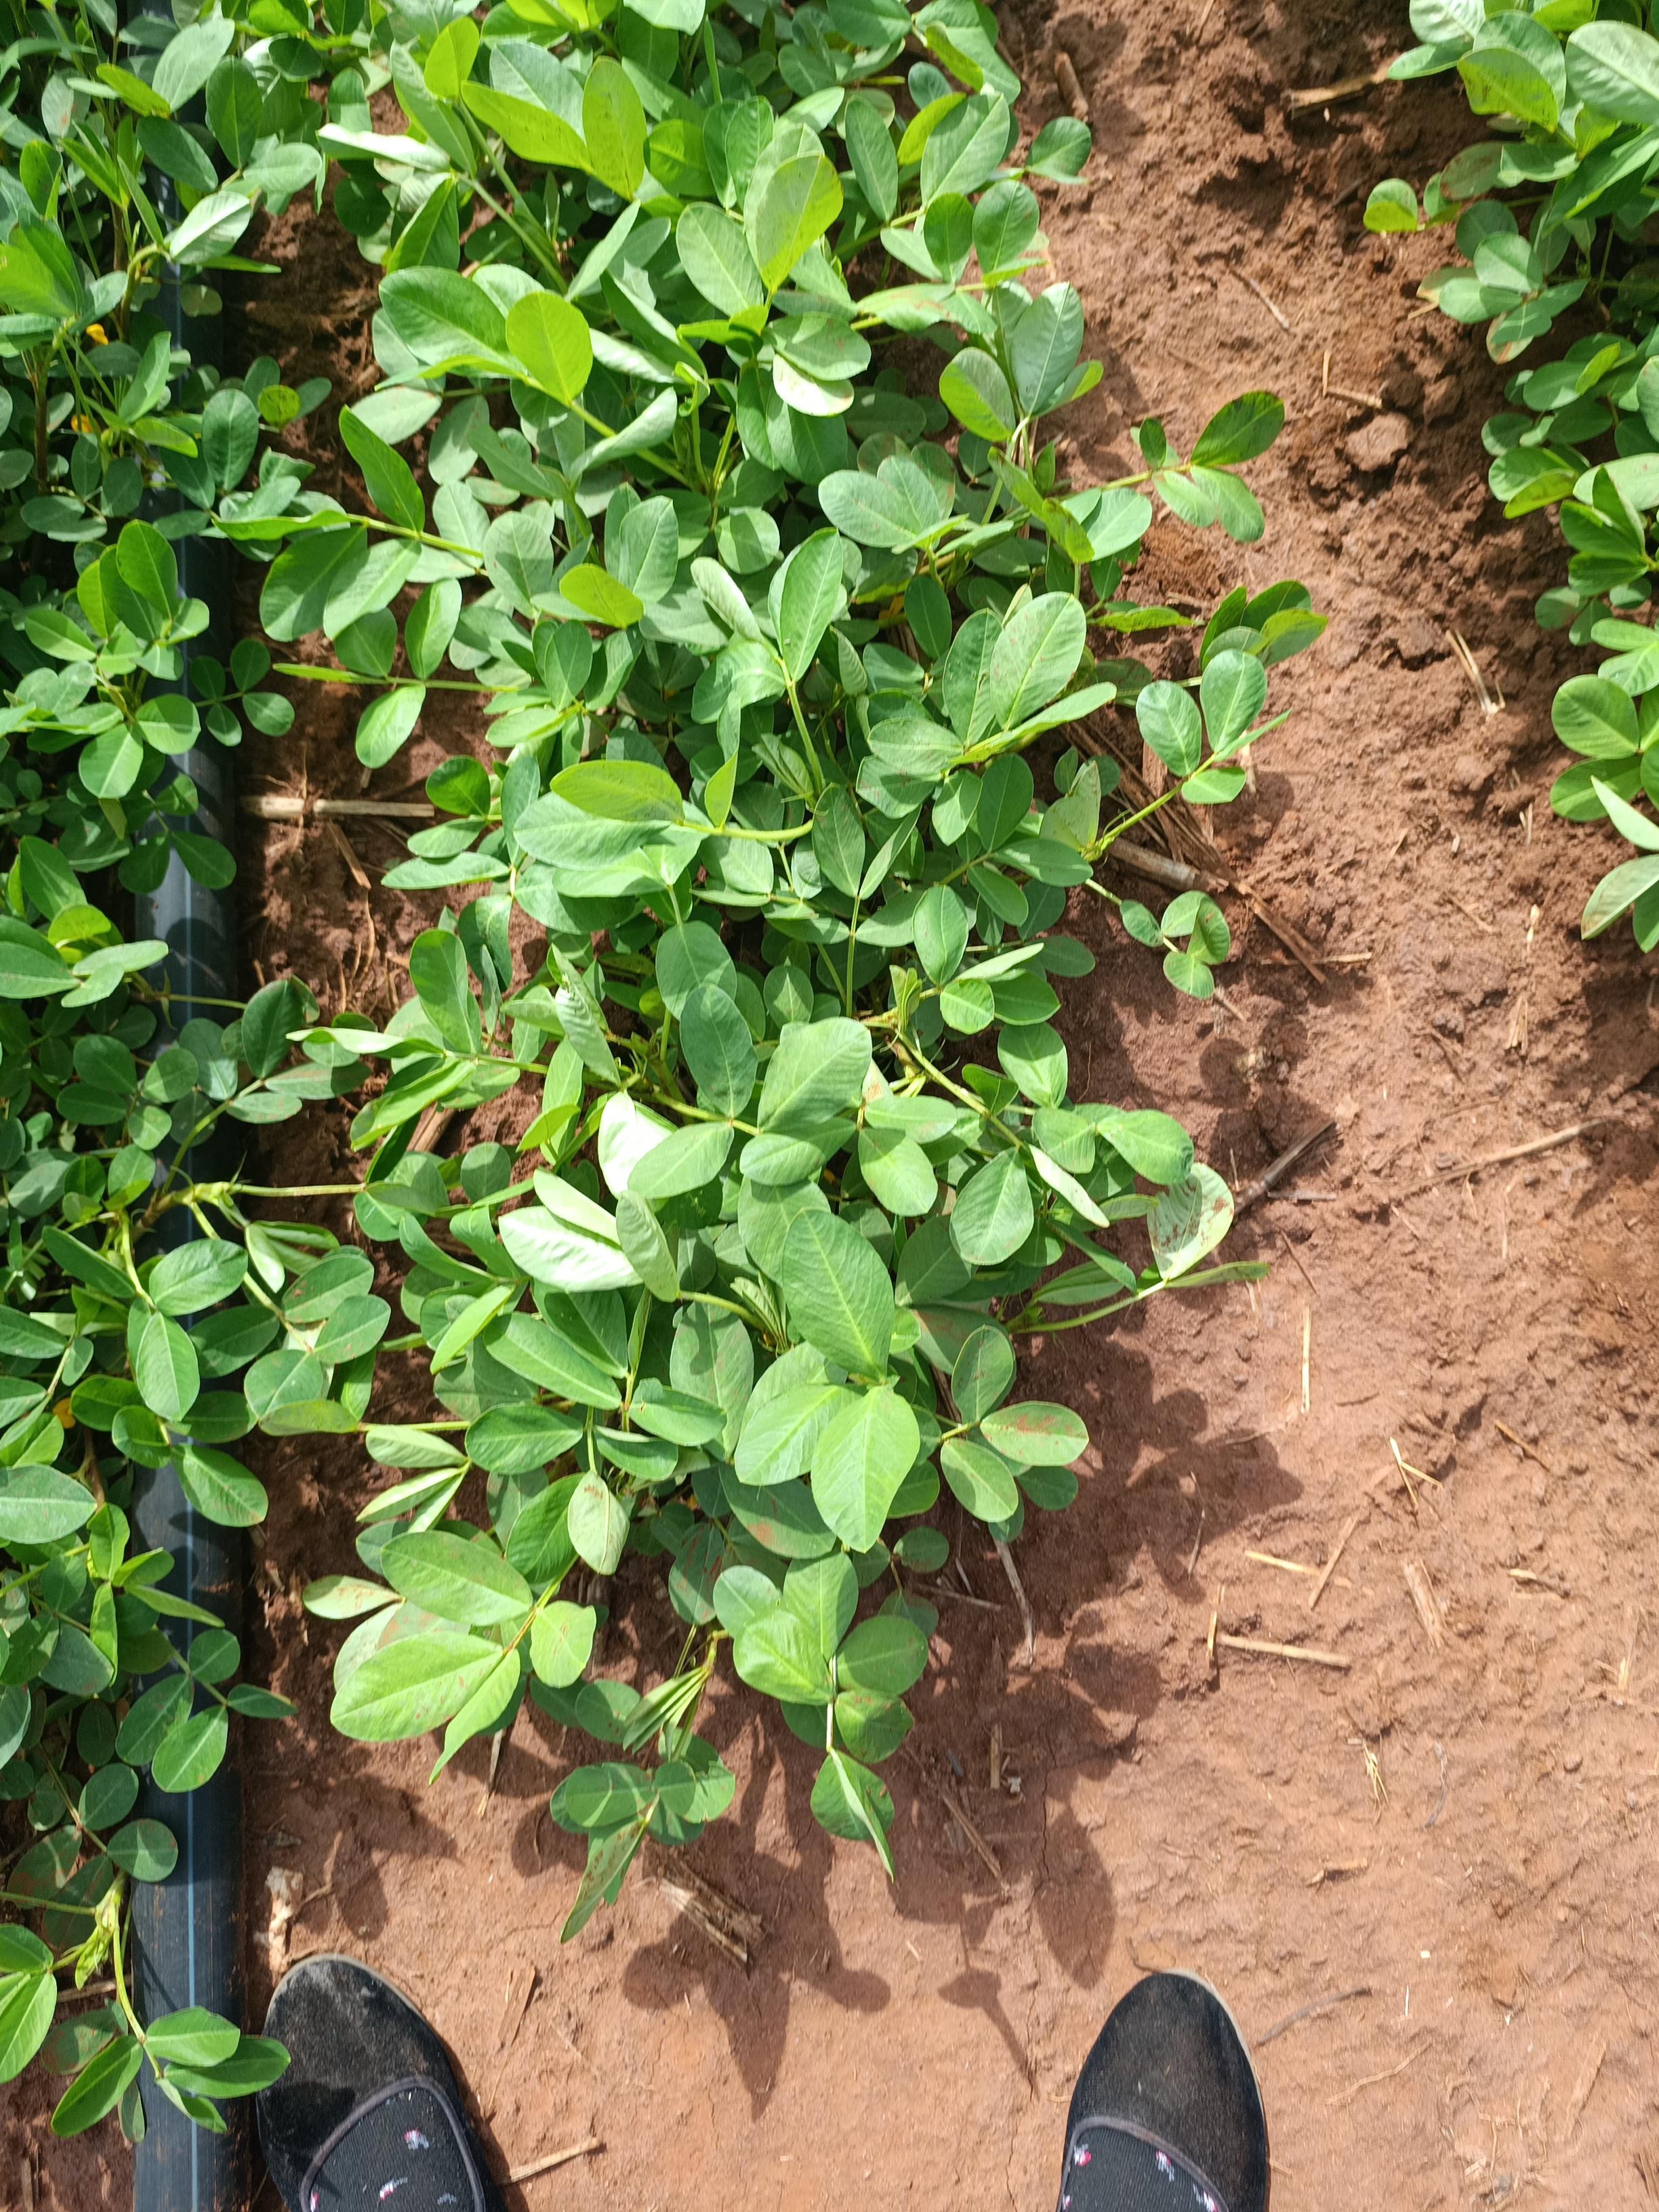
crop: groundnut
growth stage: flowering
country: Kenya
